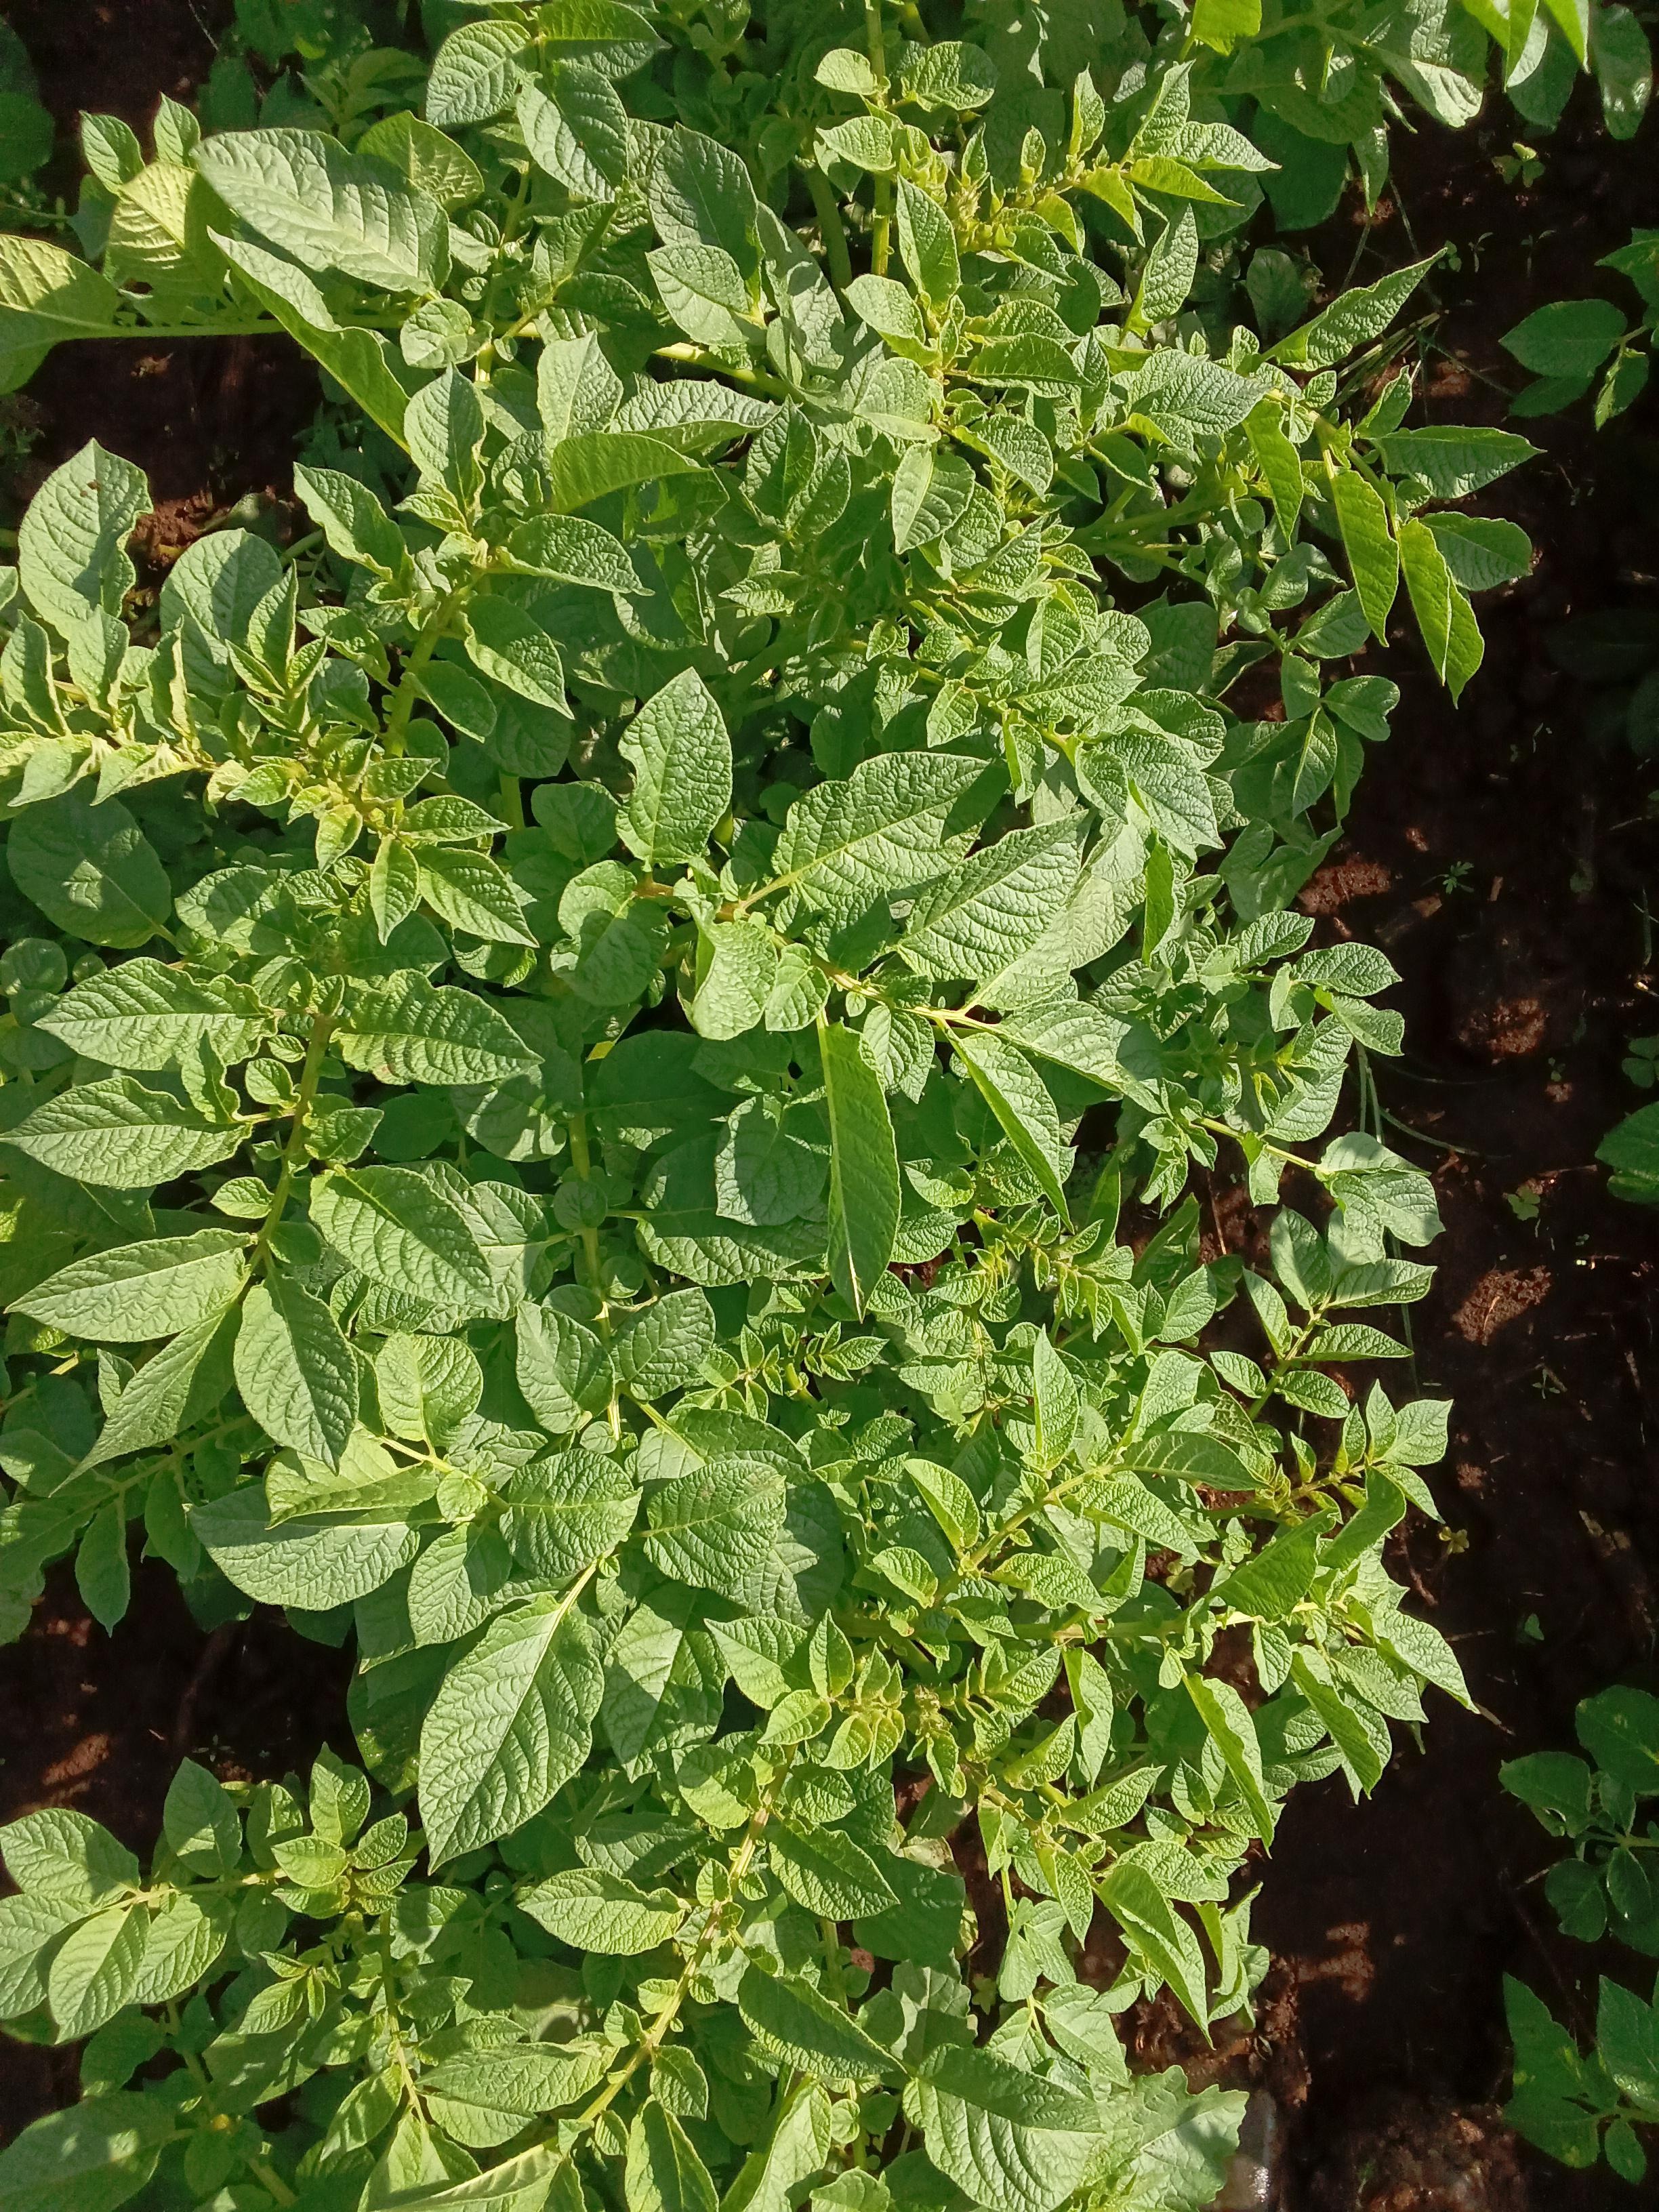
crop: potato
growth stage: vegetative
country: Kenya
